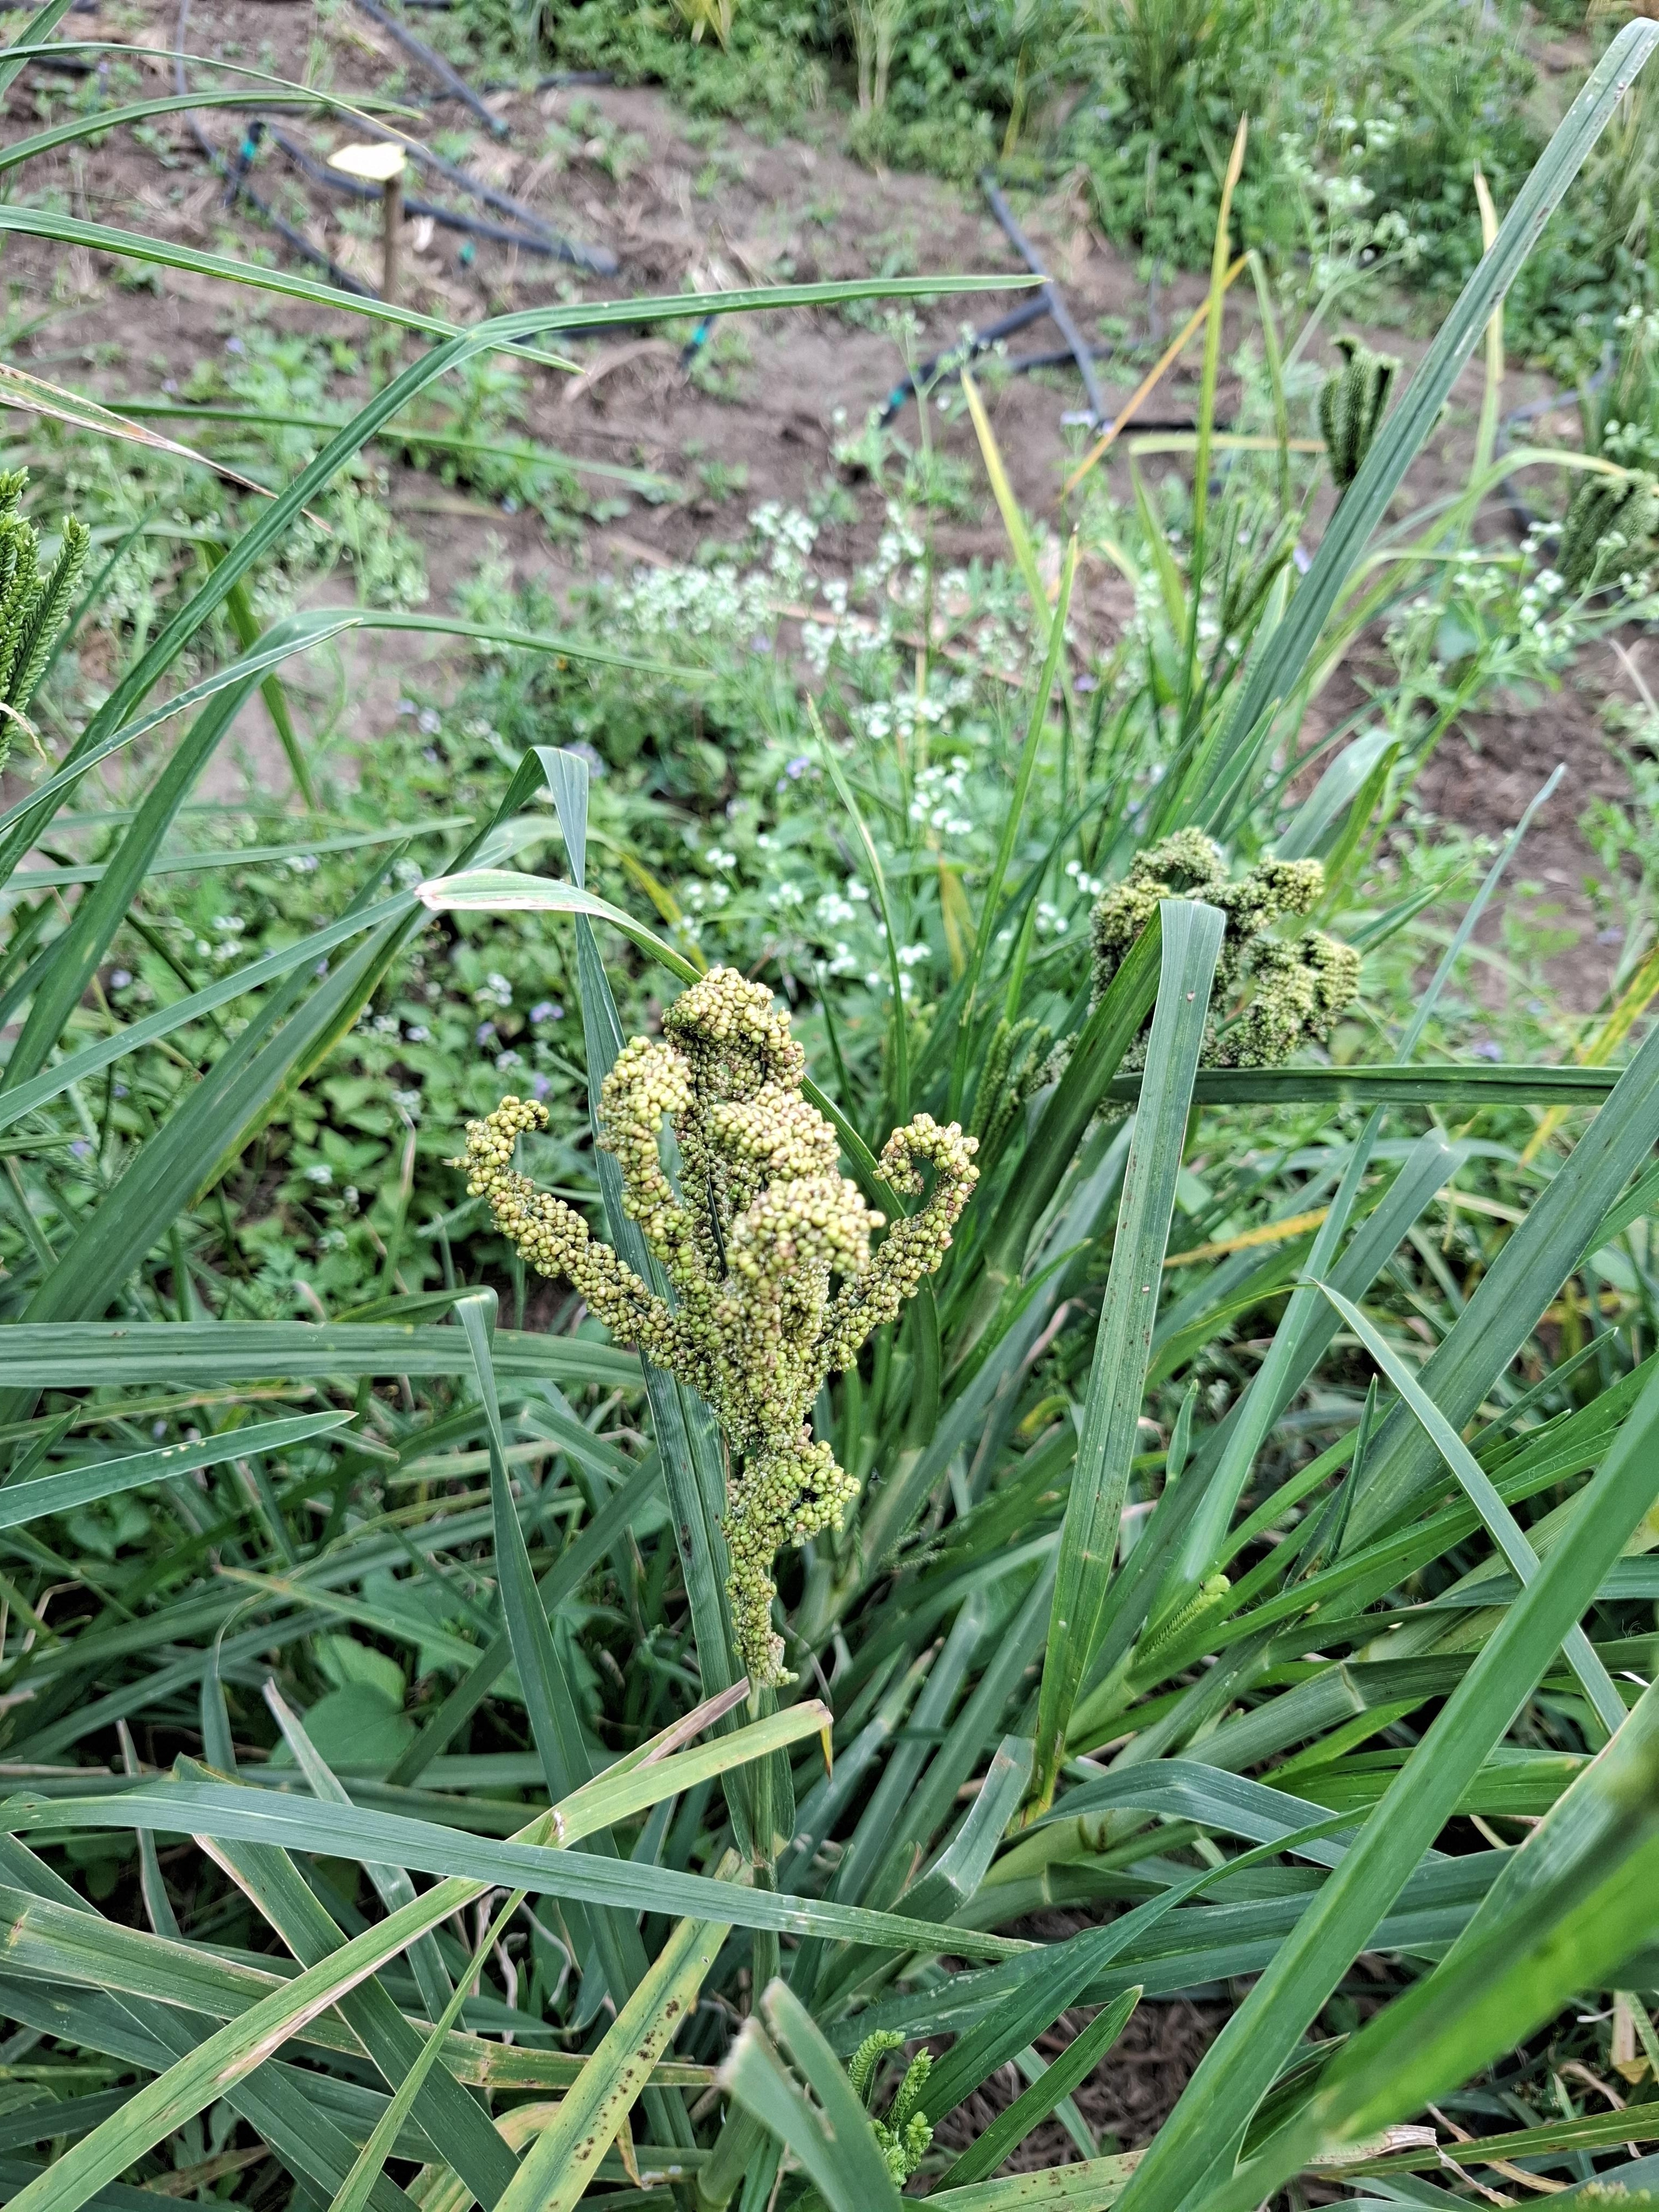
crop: sorghum
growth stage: harvest maturity
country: Tanzania
